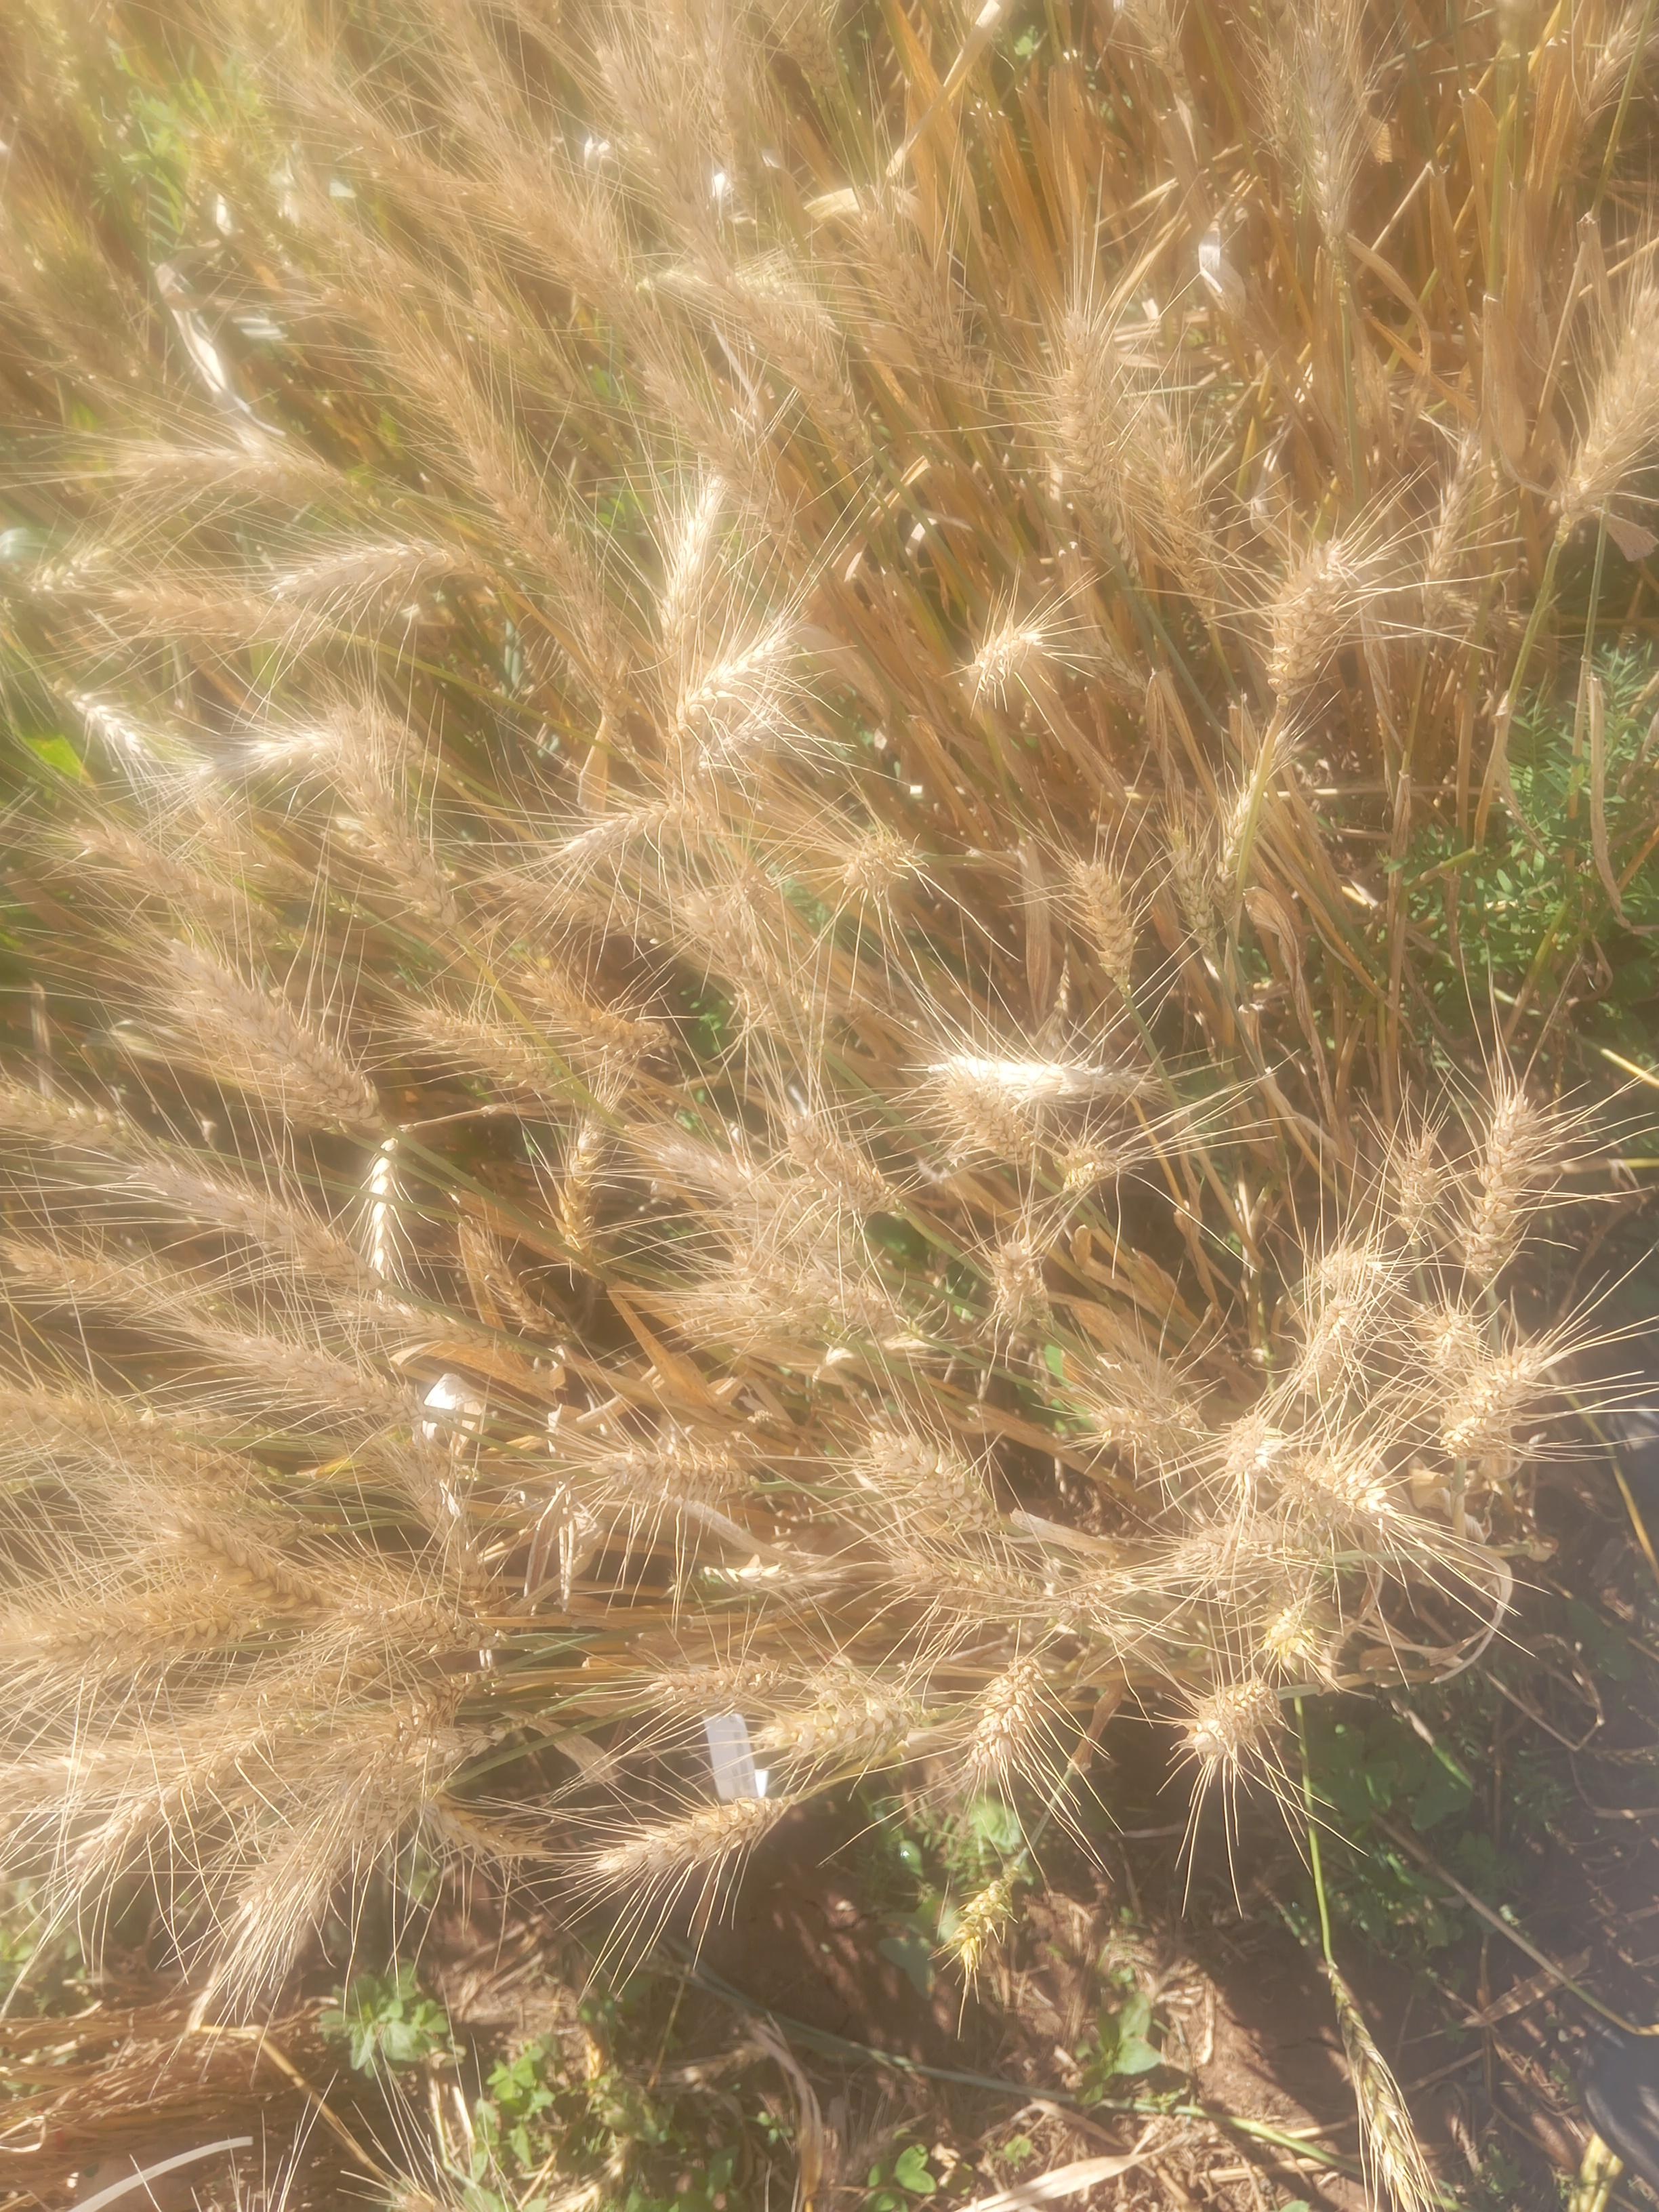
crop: wheat
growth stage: maturity
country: Kenya
